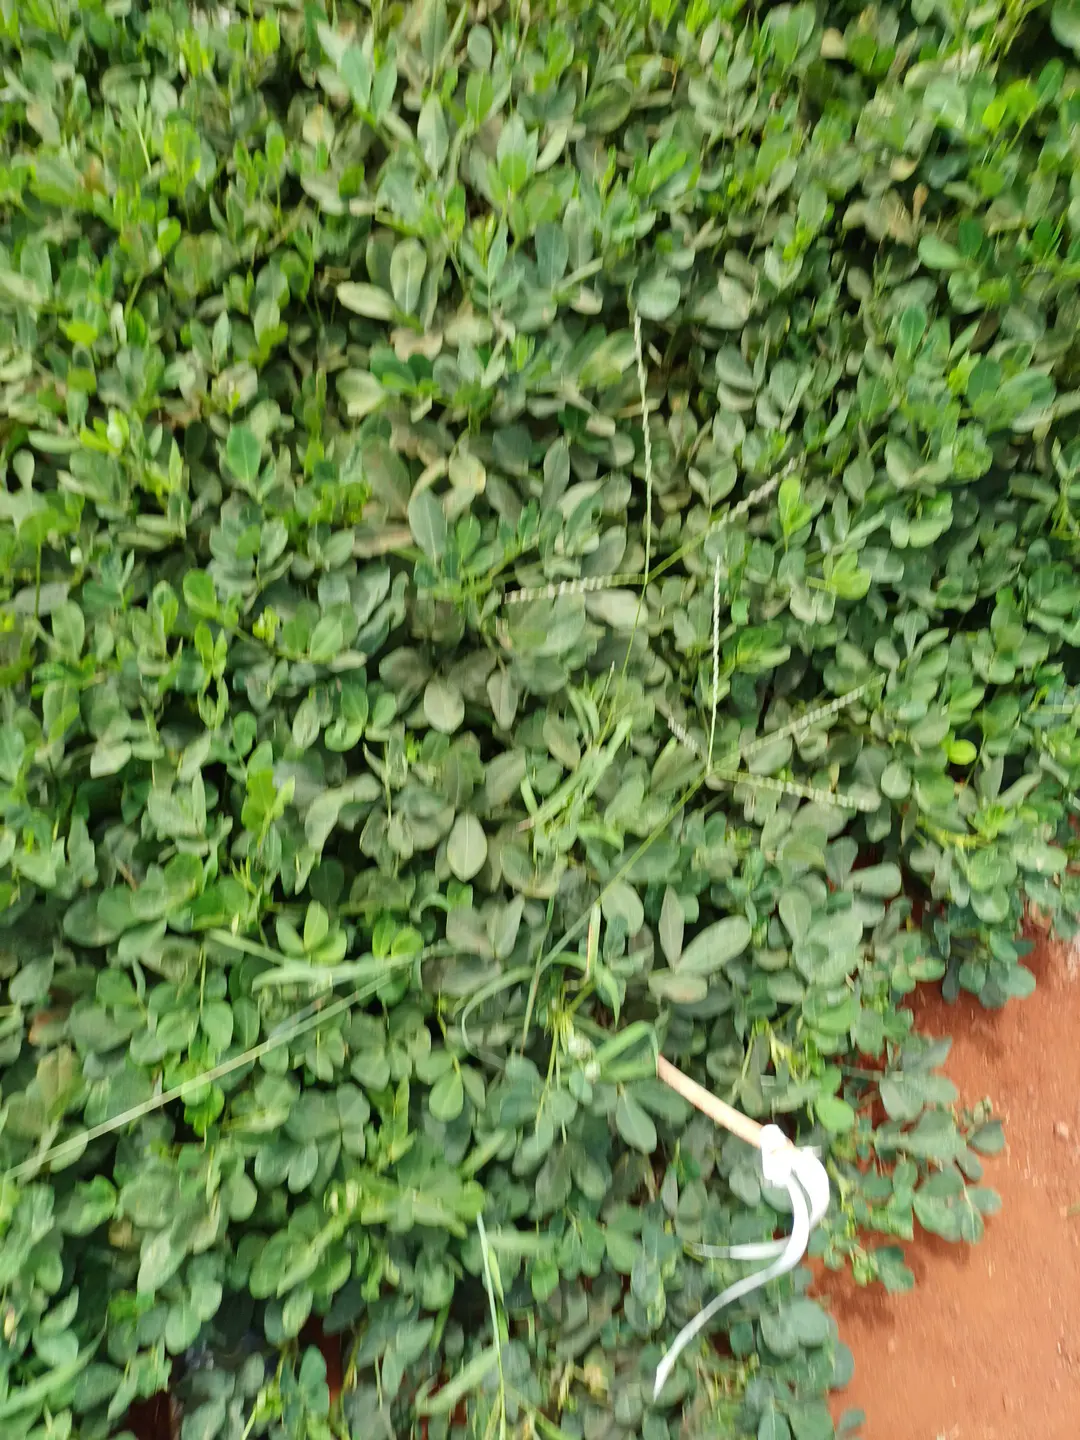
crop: groundnut
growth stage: pegging
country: Kenya
